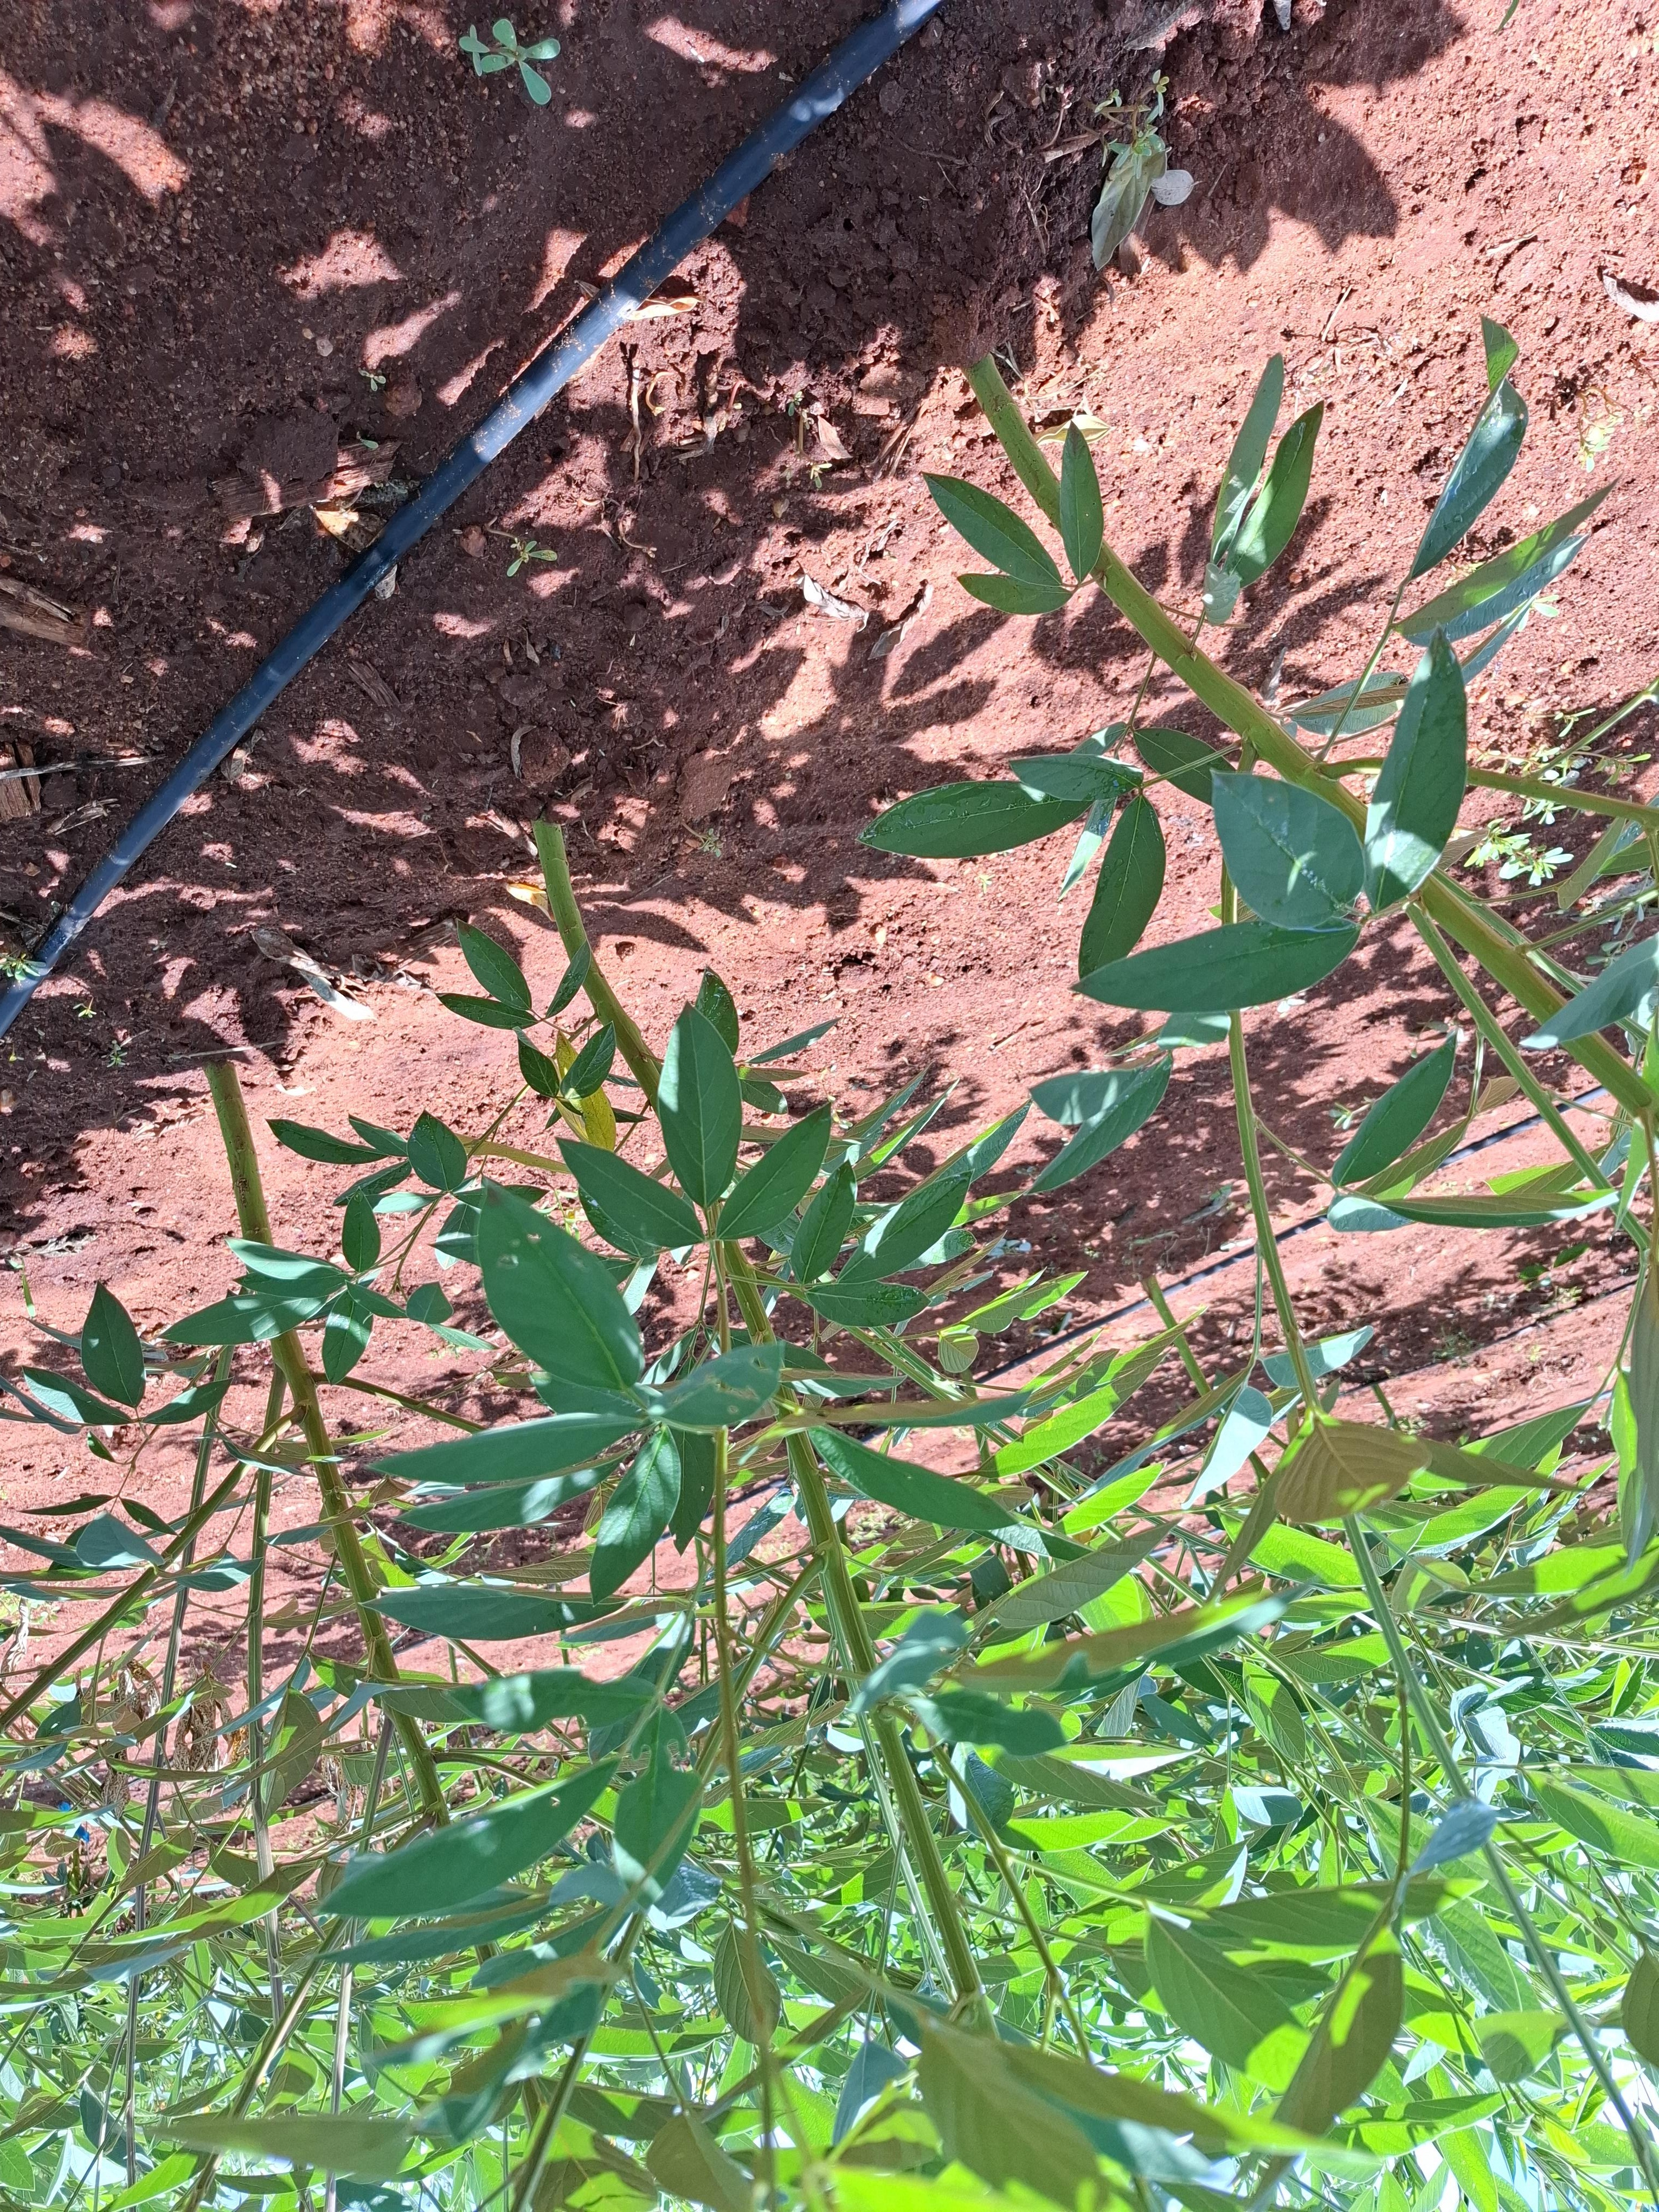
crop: pigeonpea
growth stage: flowering
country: Kenya
